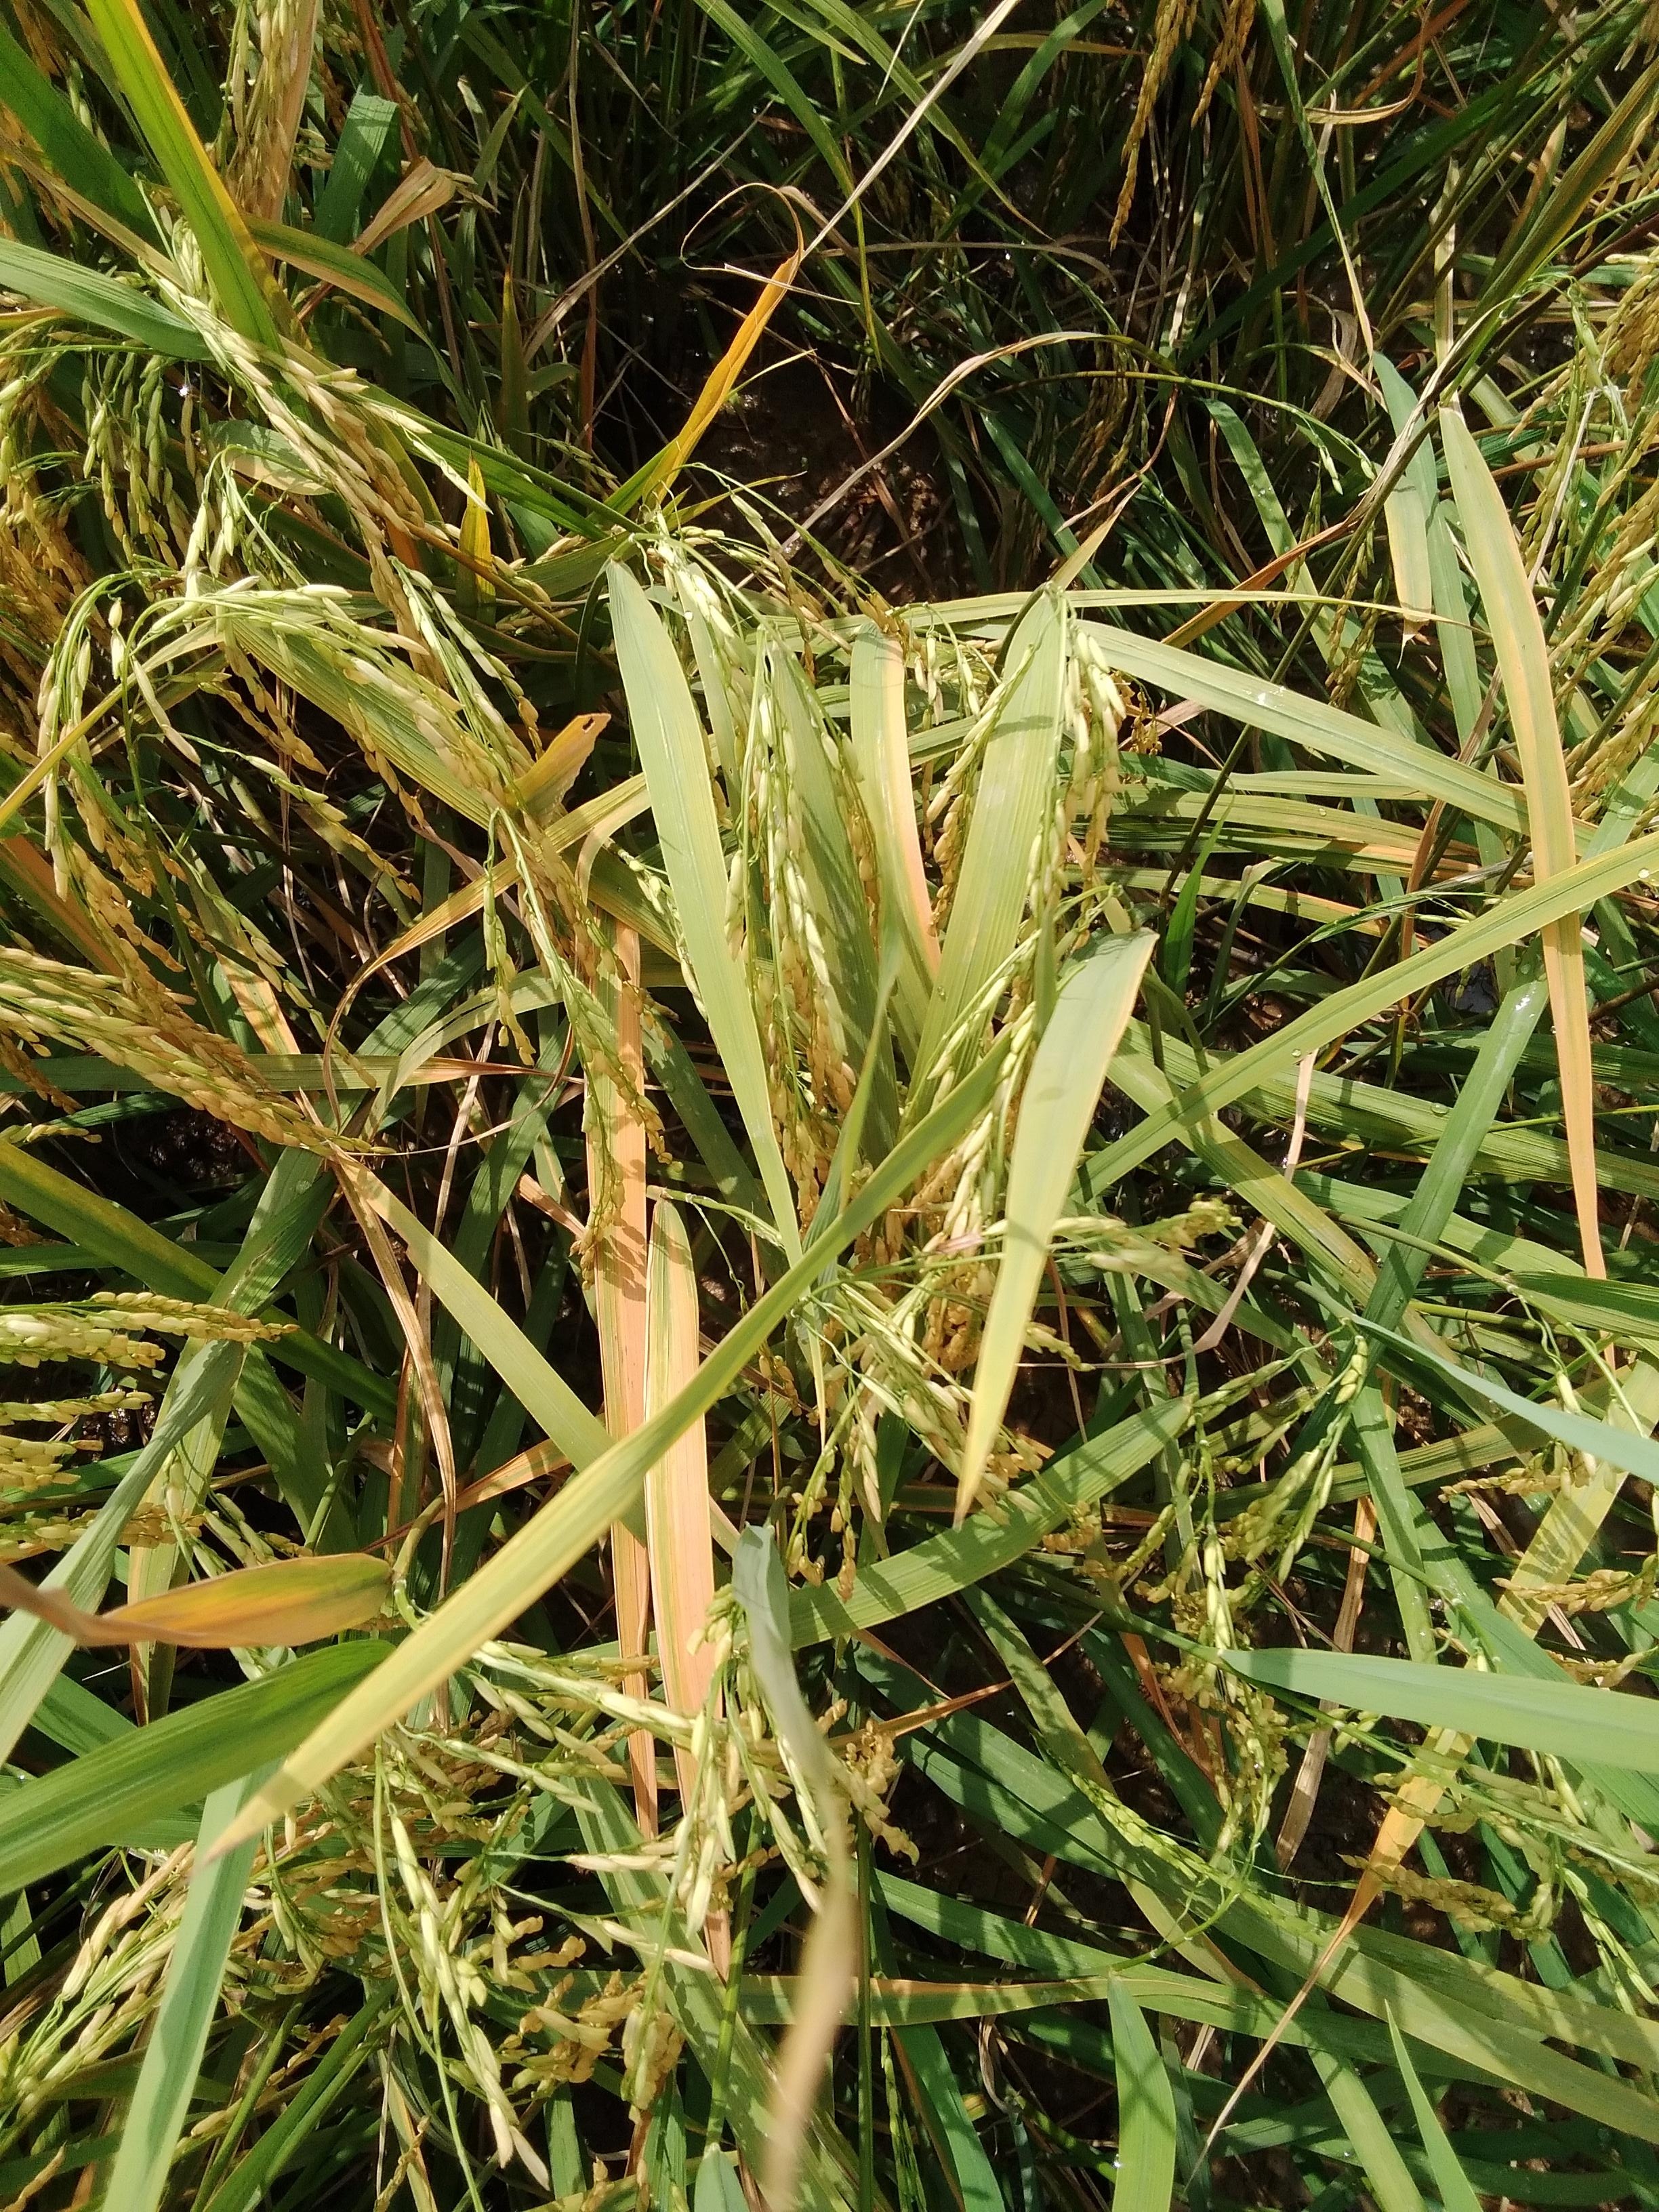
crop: rice
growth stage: ripening
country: Nigeria
